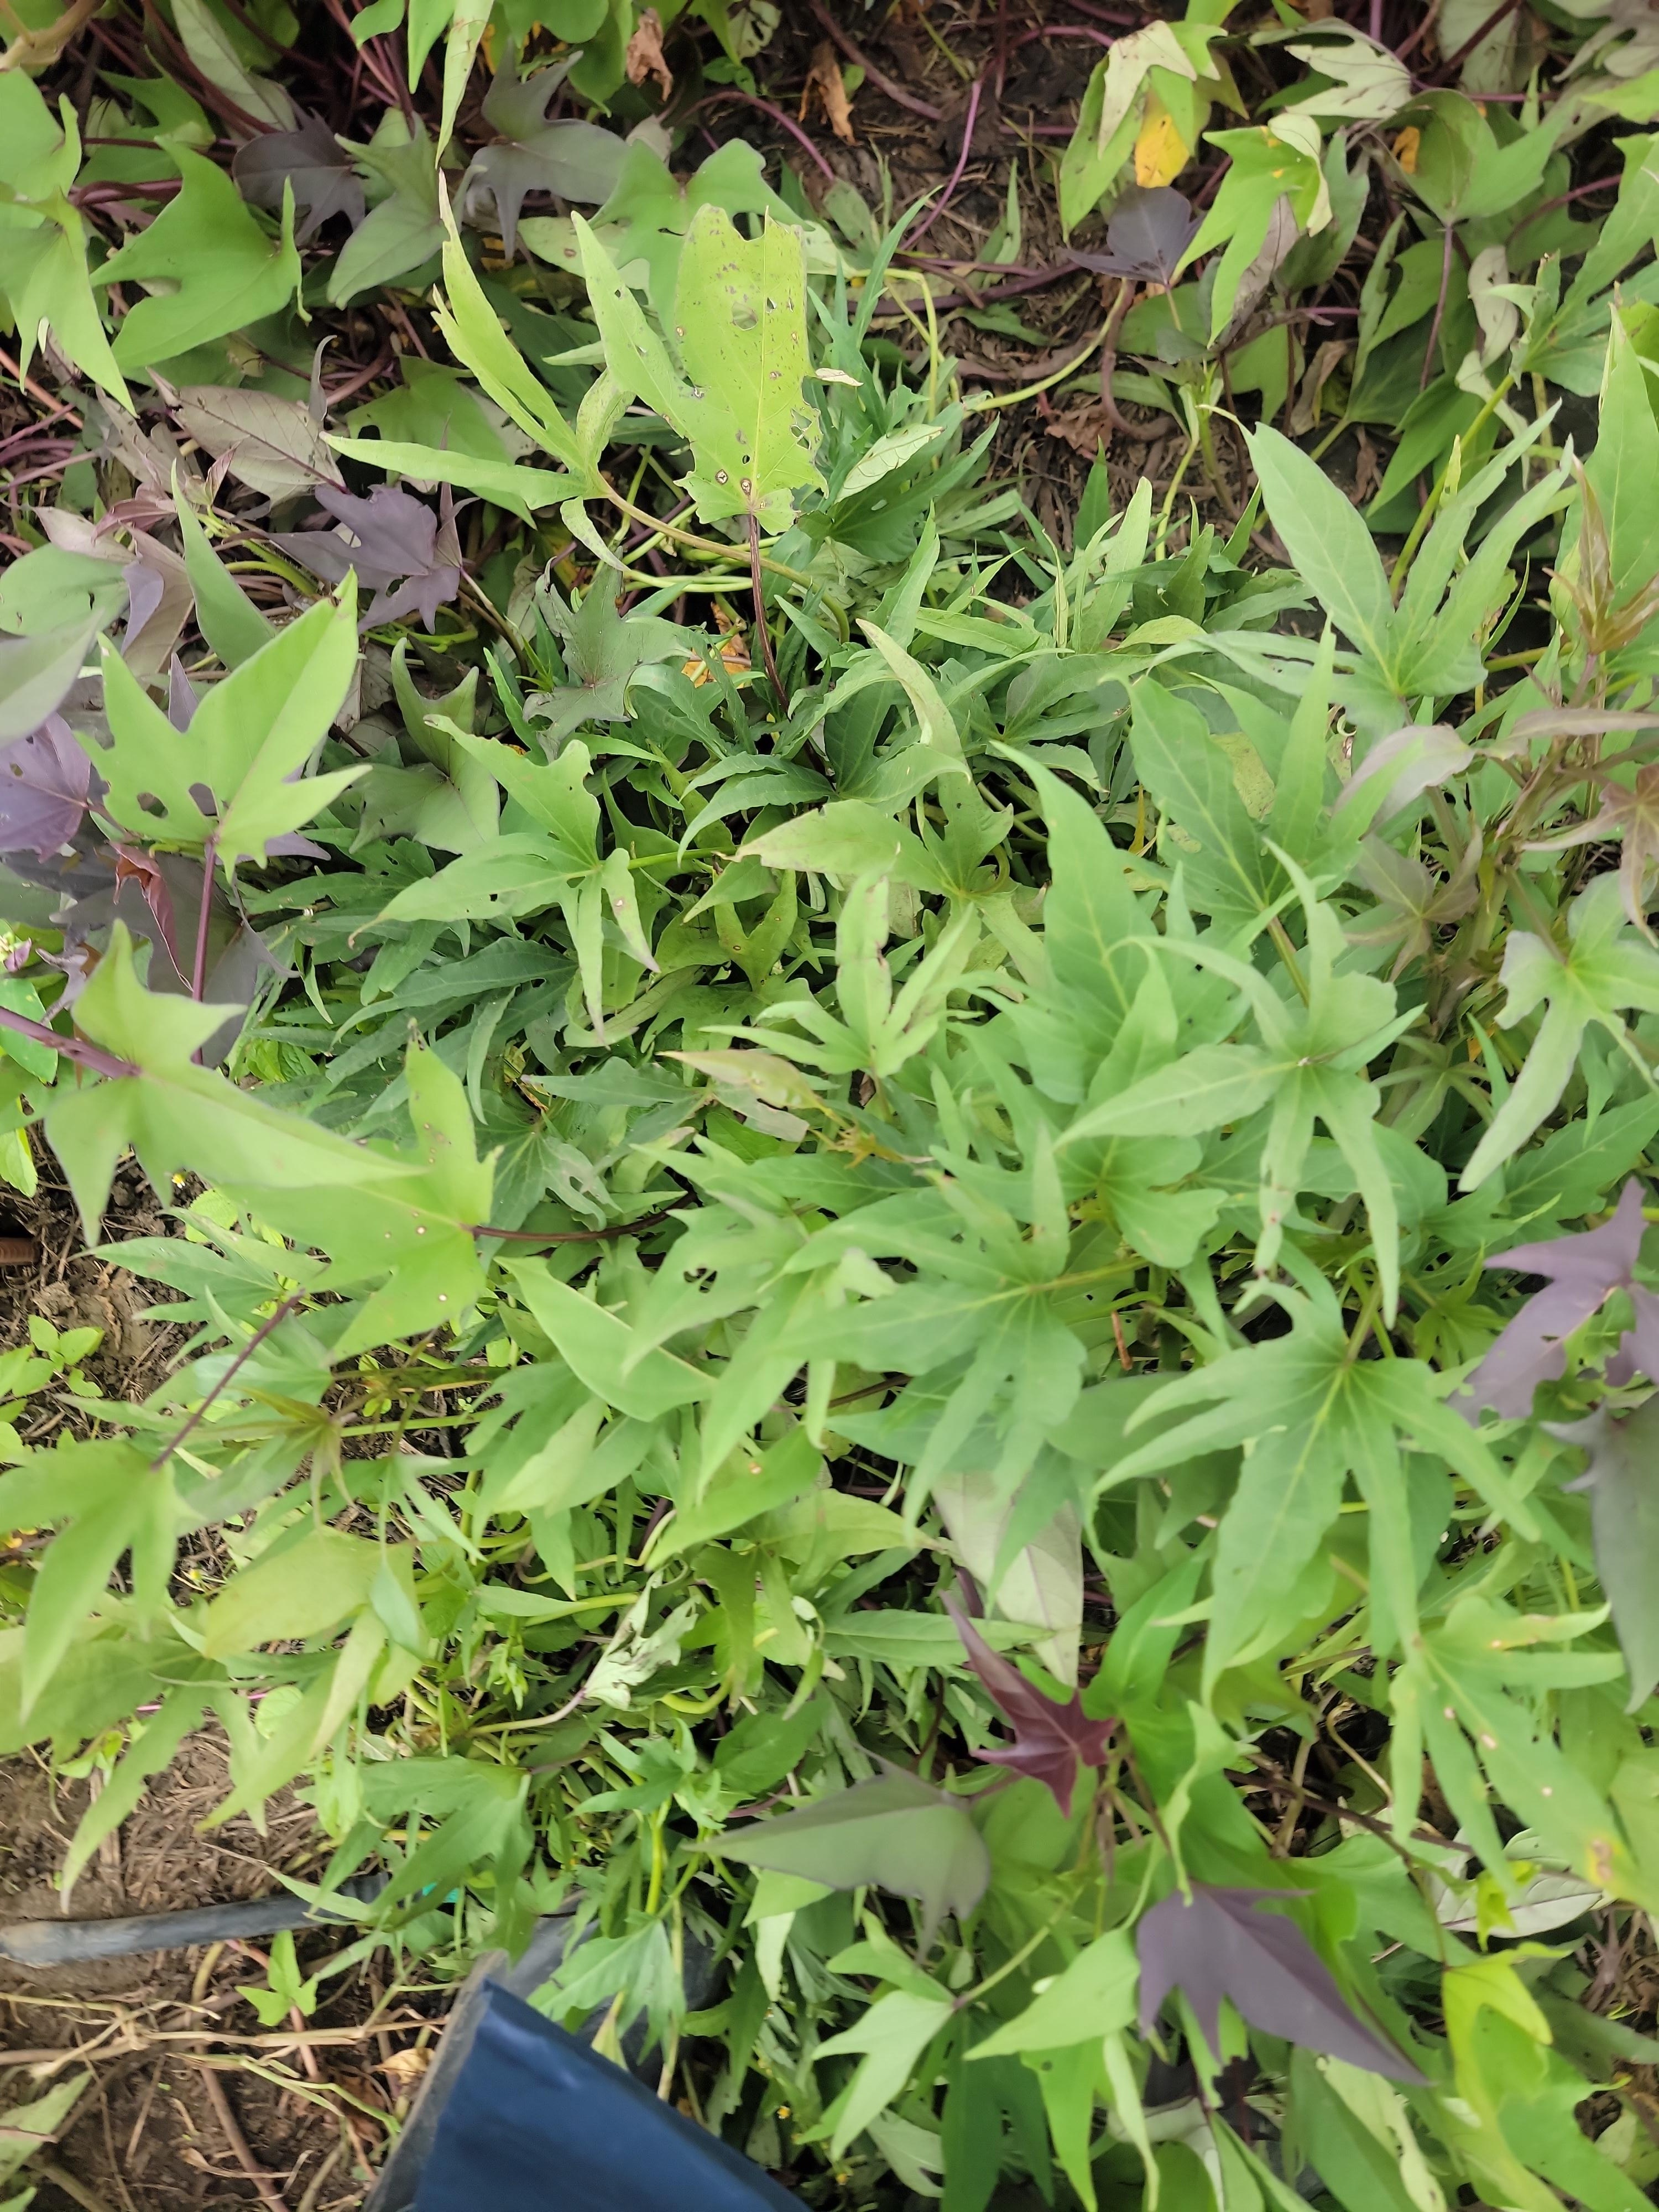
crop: sweet potato
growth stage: vegetative
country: Tanzania
